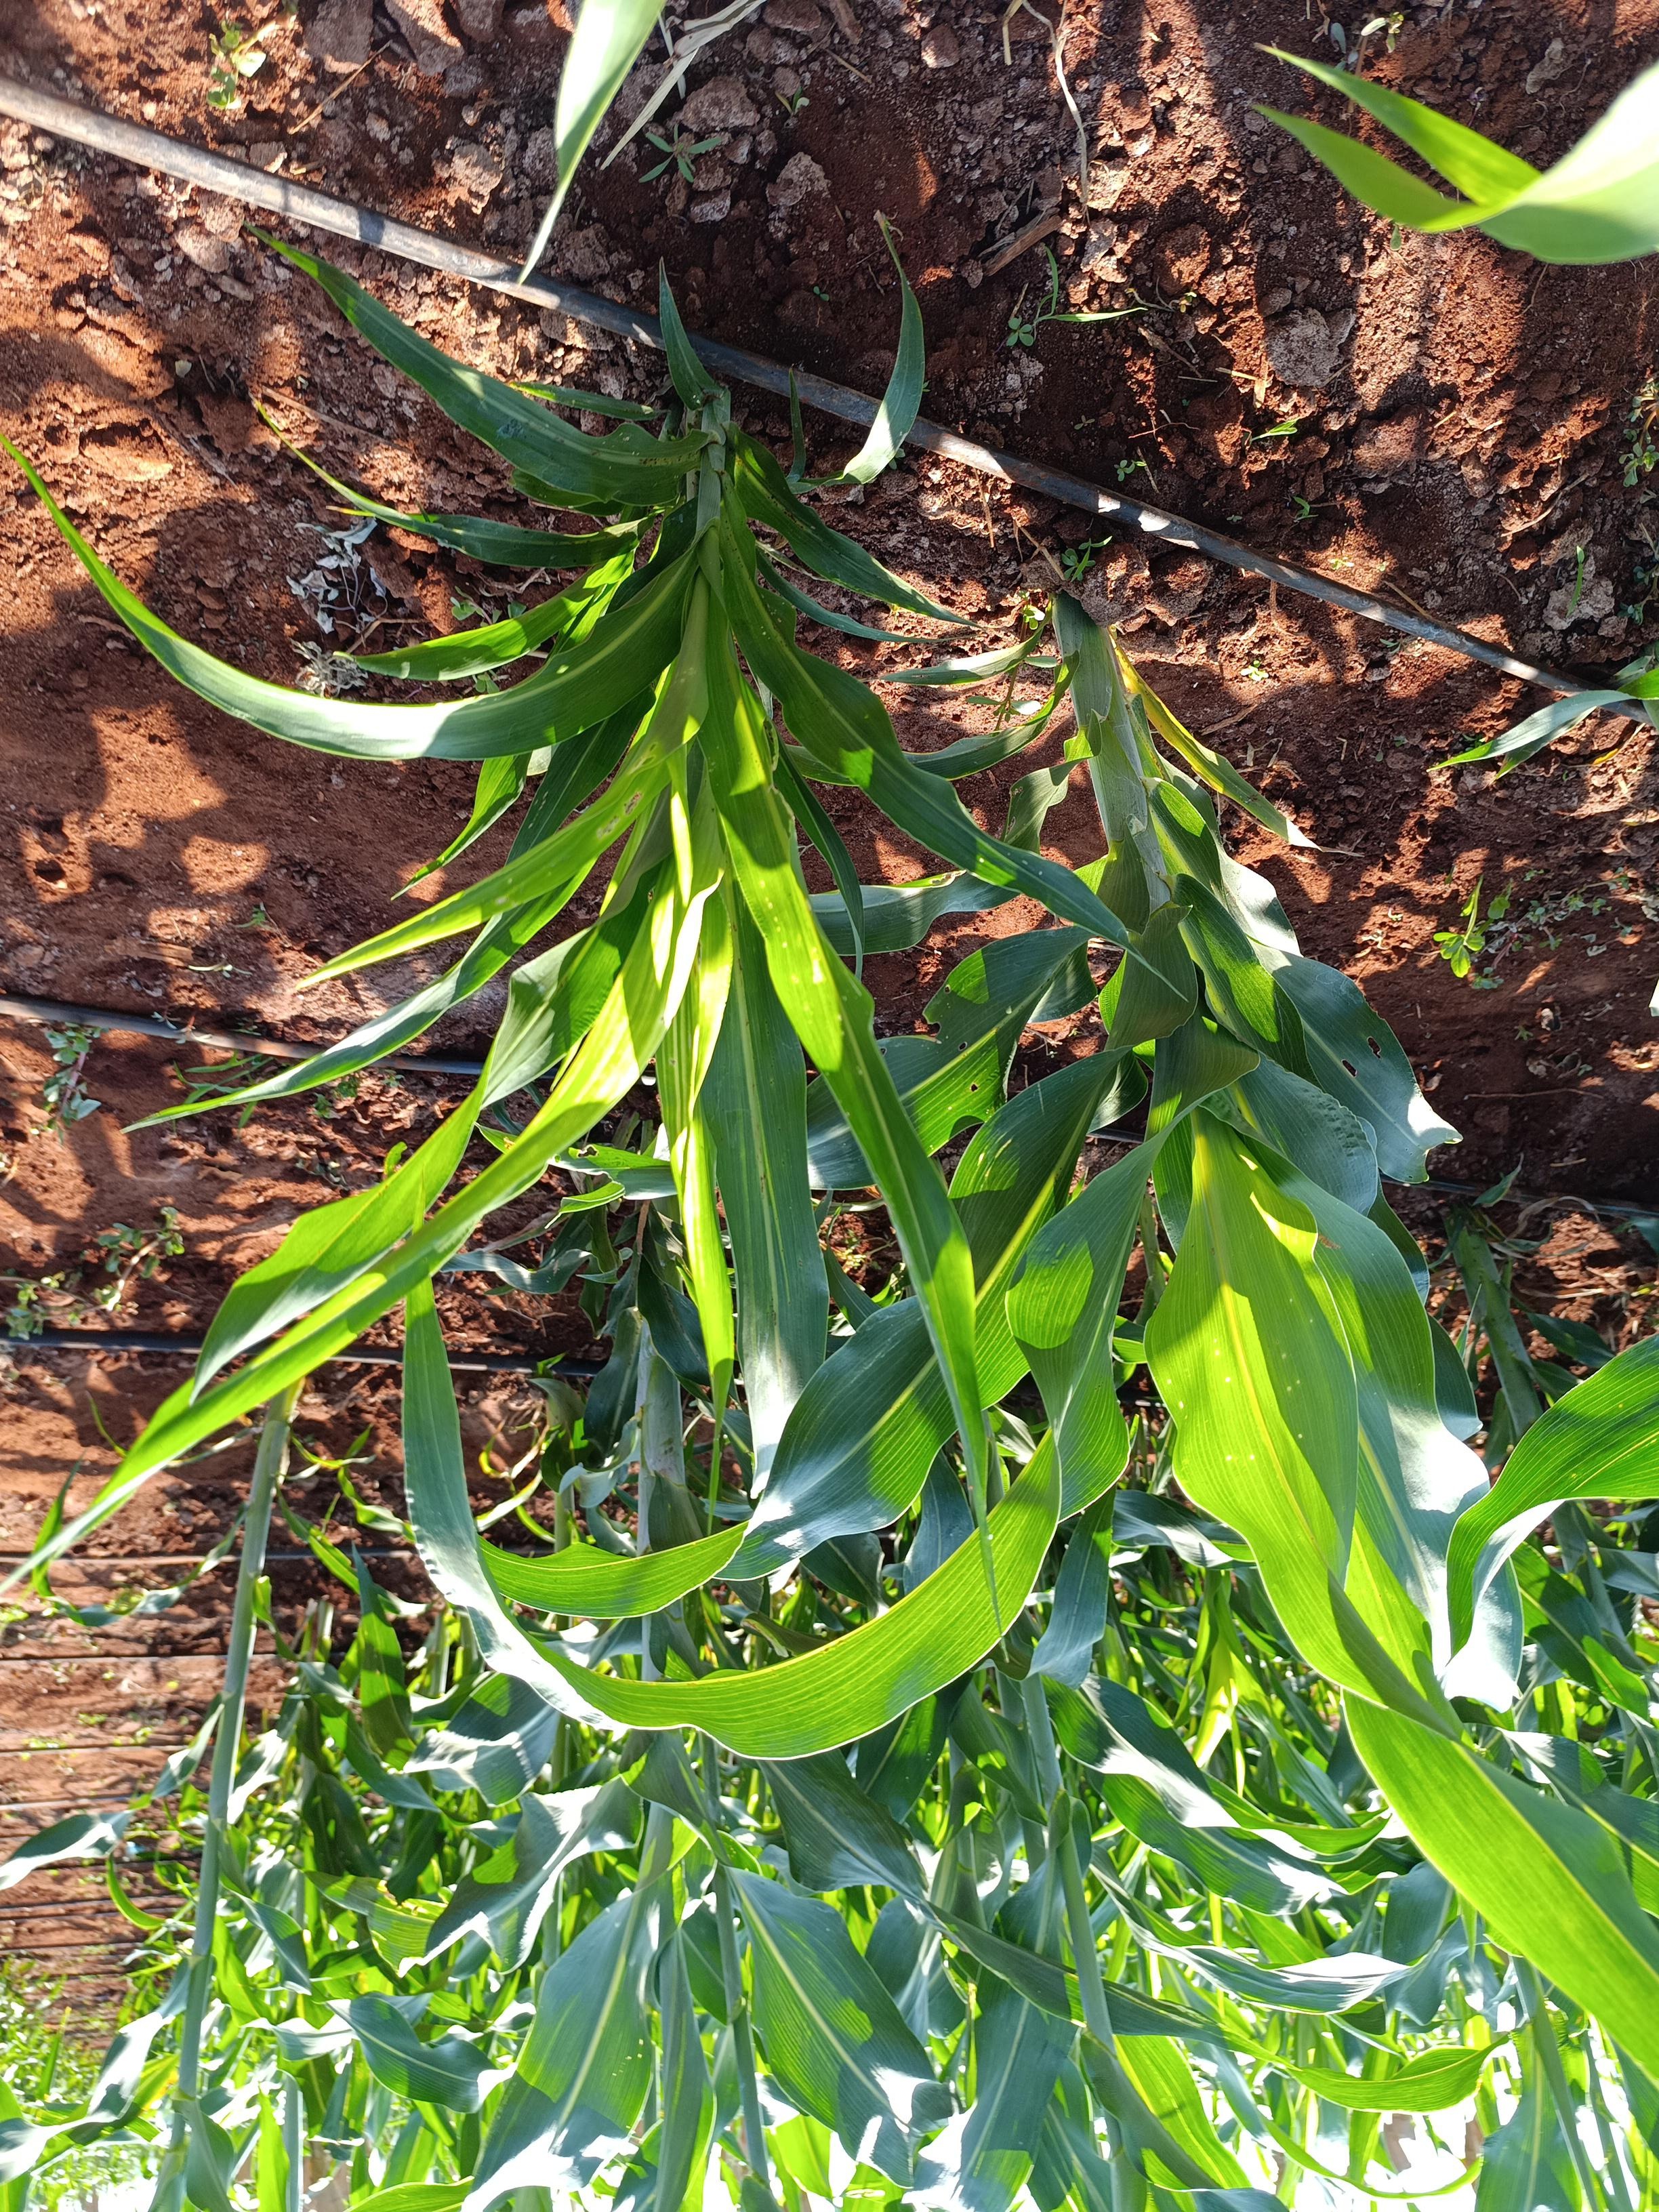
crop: sorghum
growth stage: heading tuber
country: Kenya
